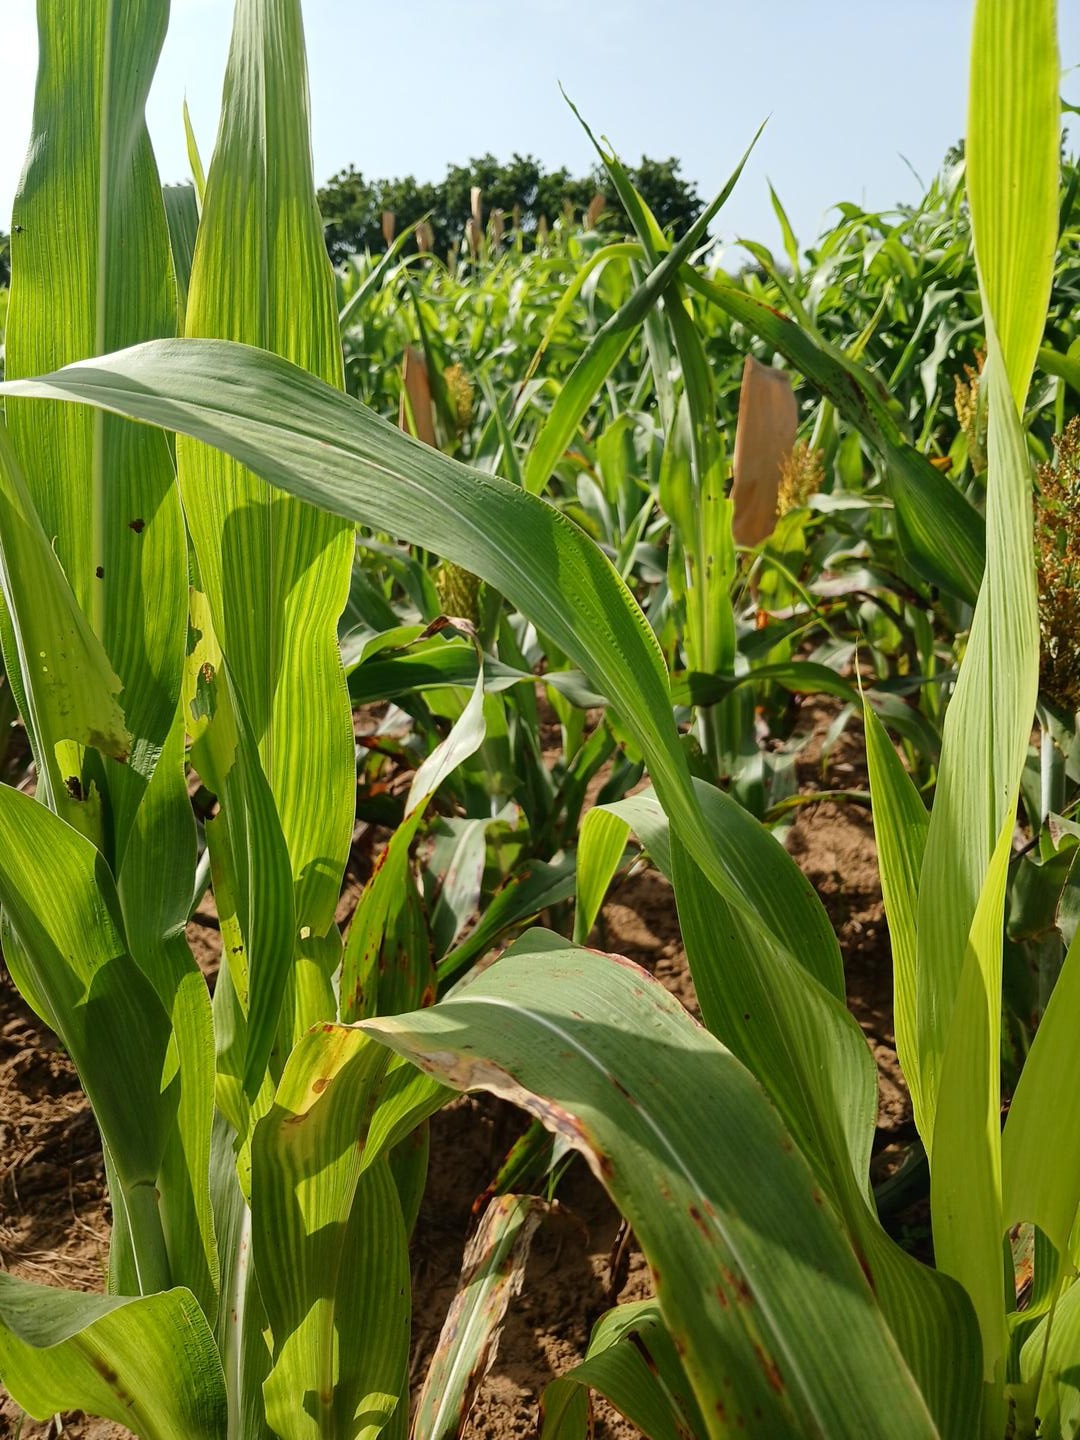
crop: sorghum
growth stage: vegetative
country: Senegal
